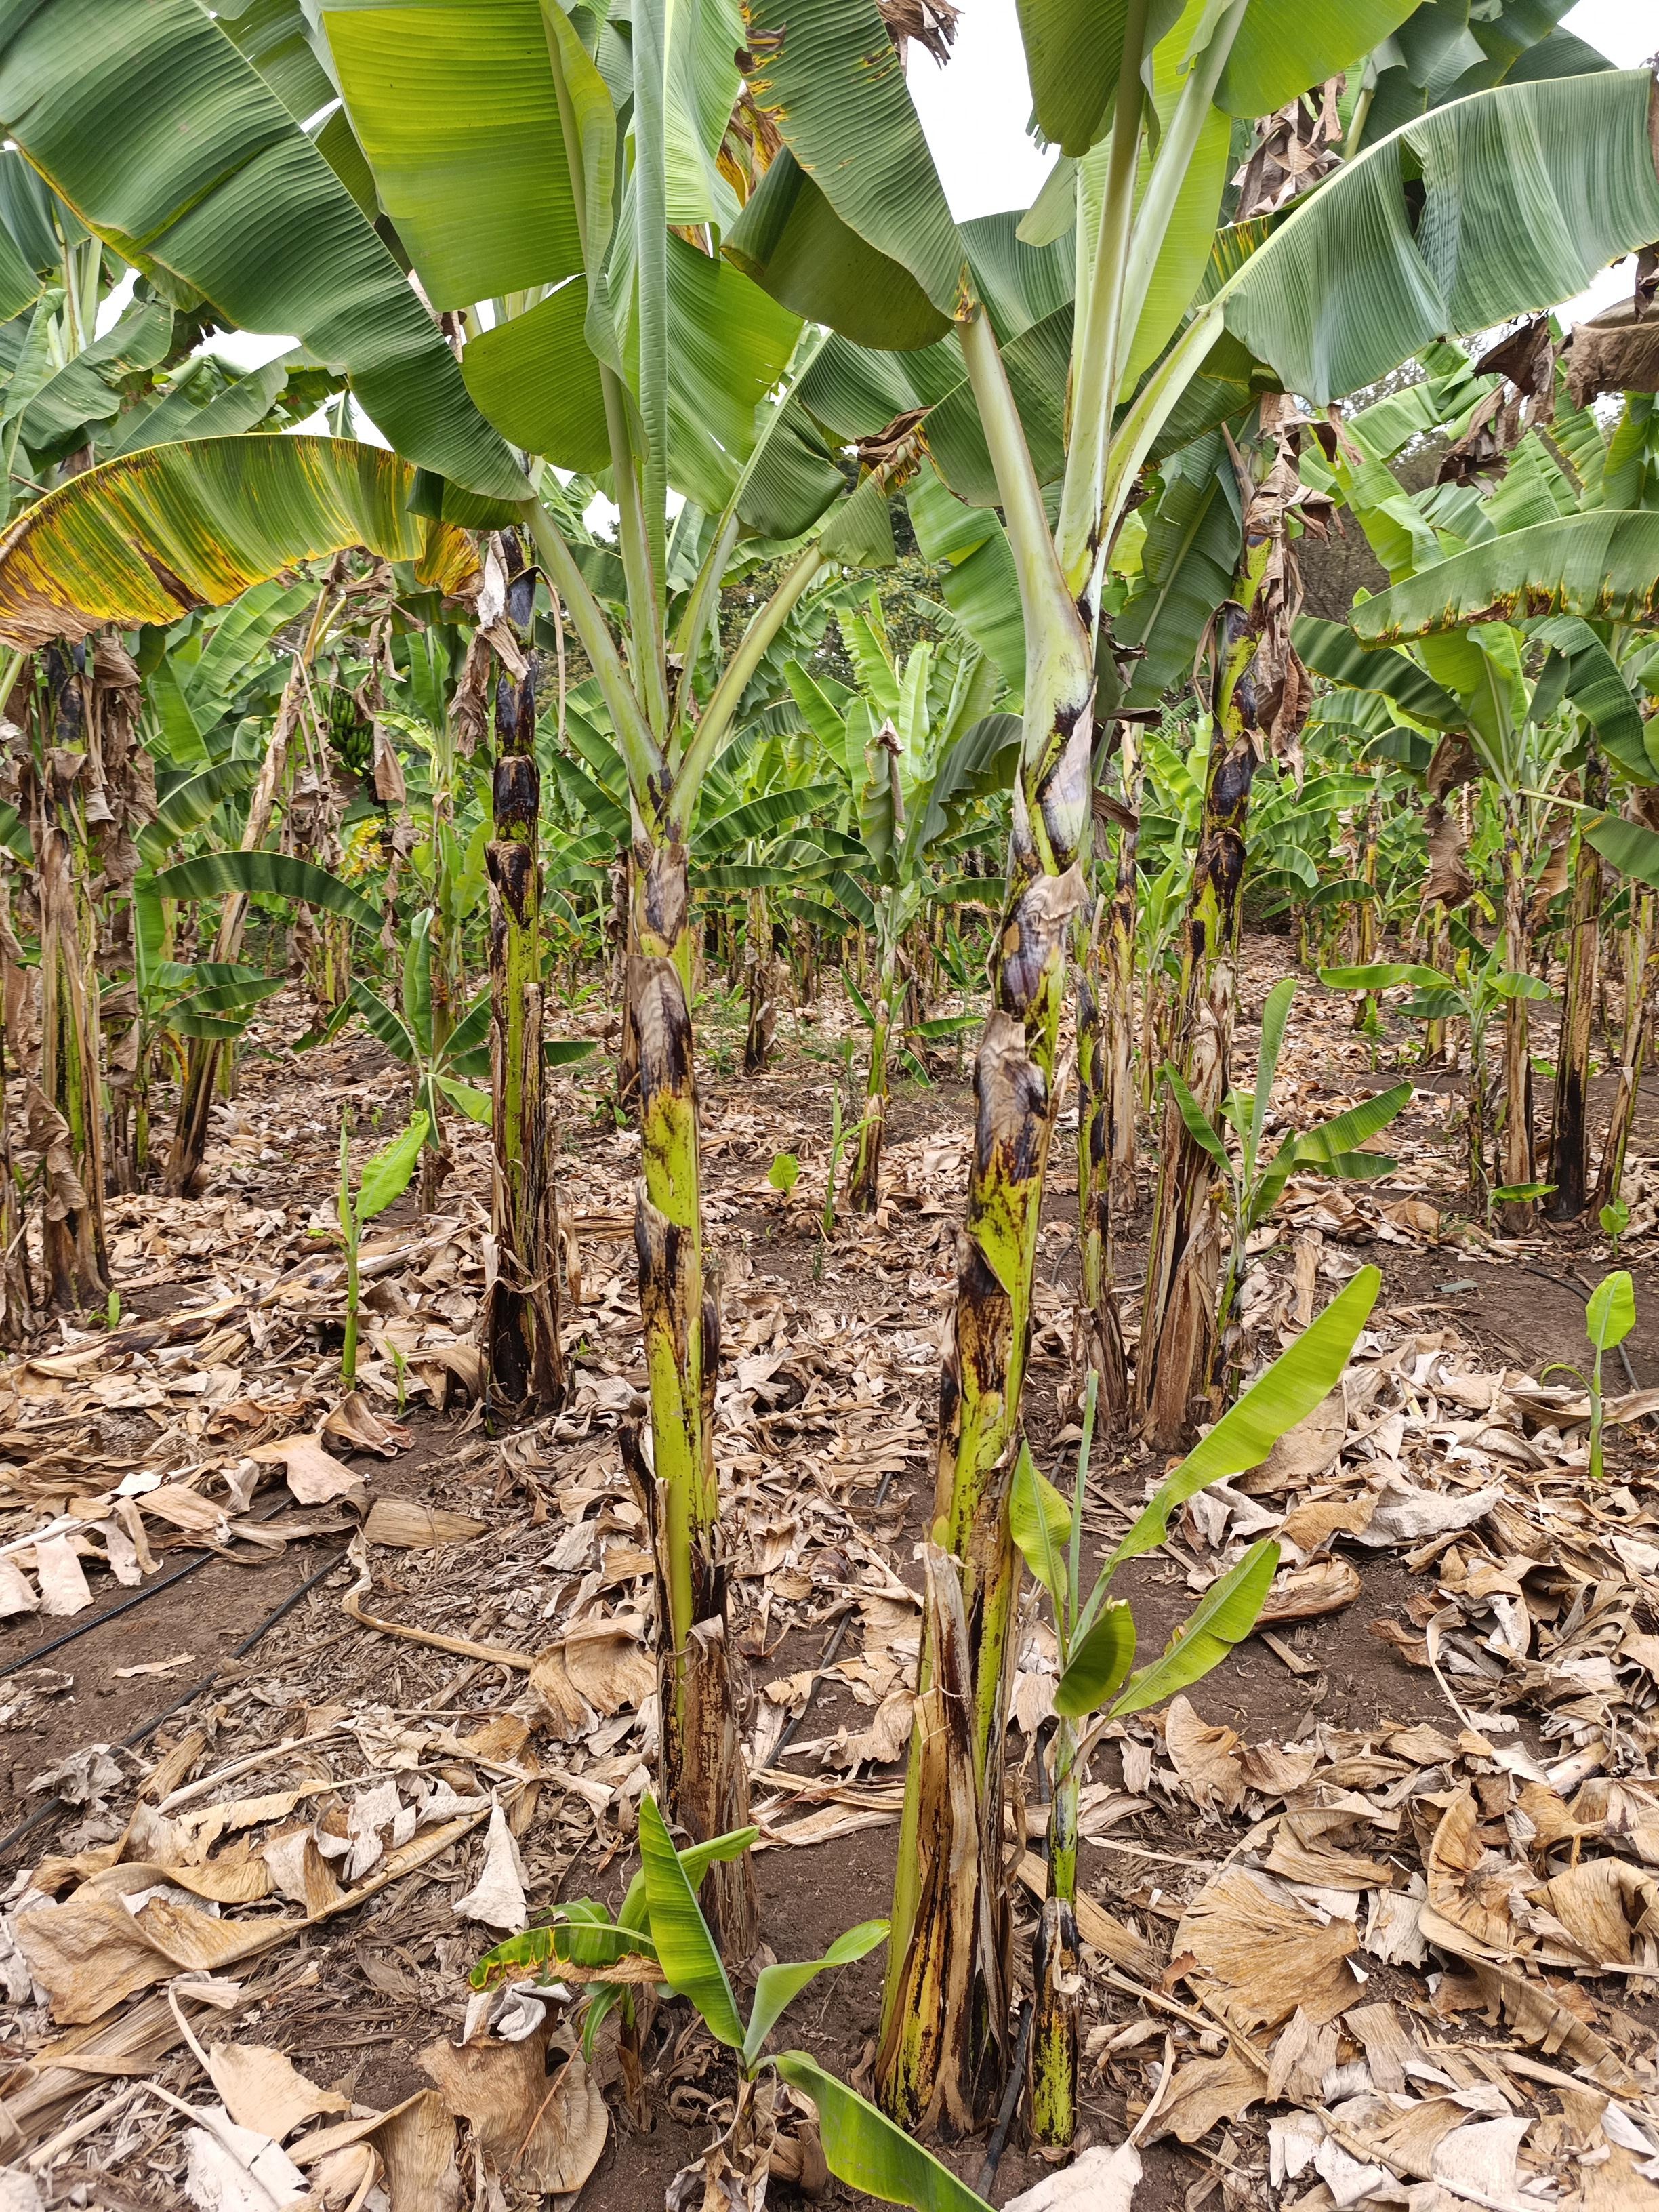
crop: banana
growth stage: vegetative
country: Tanzania
